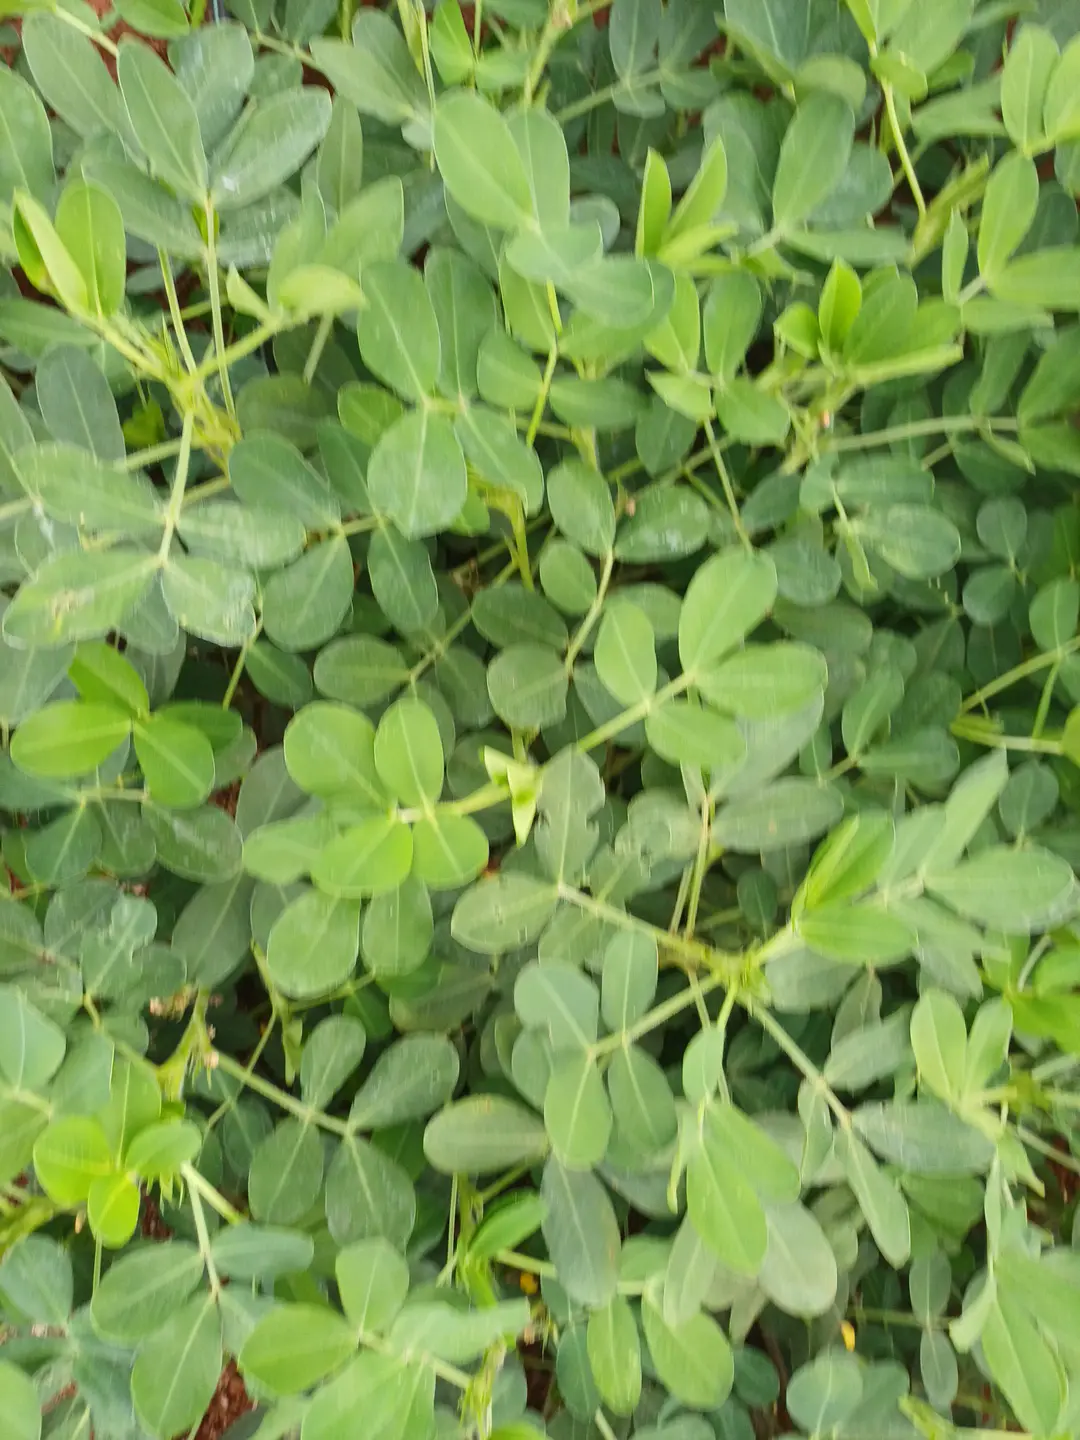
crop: groundnut
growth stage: pegging
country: Kenya
